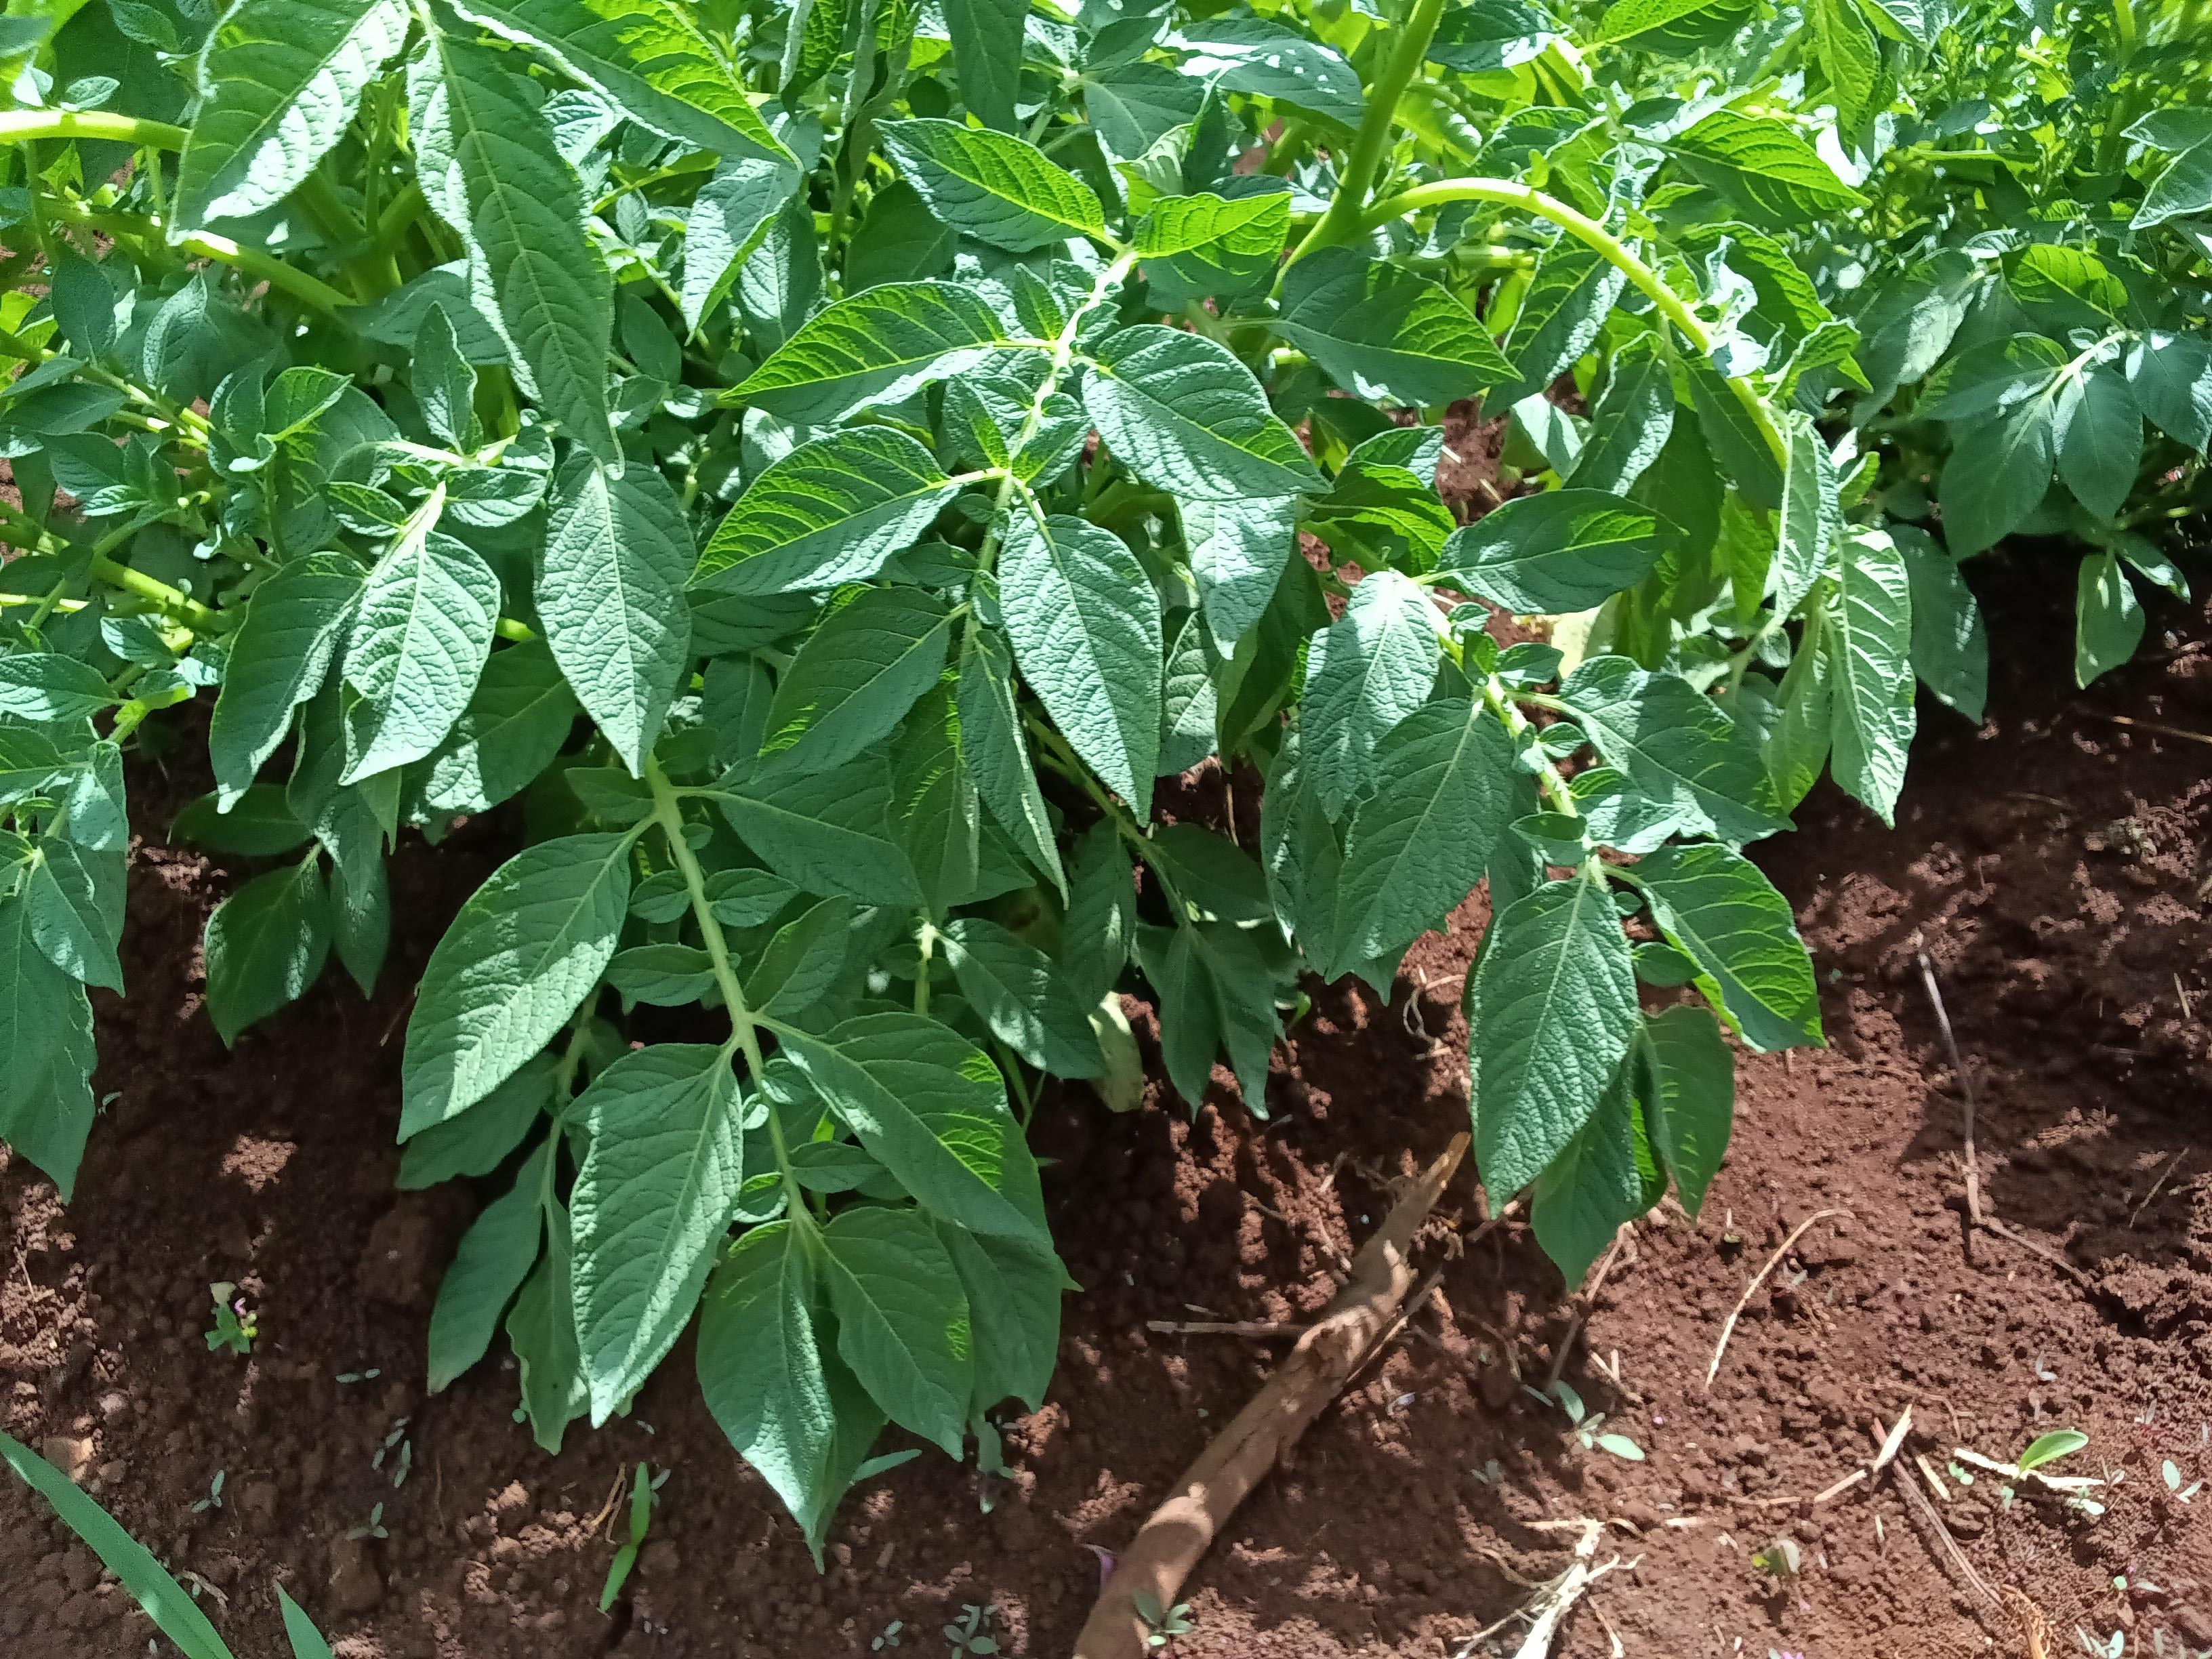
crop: potato
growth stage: vegetative
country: Kenya
